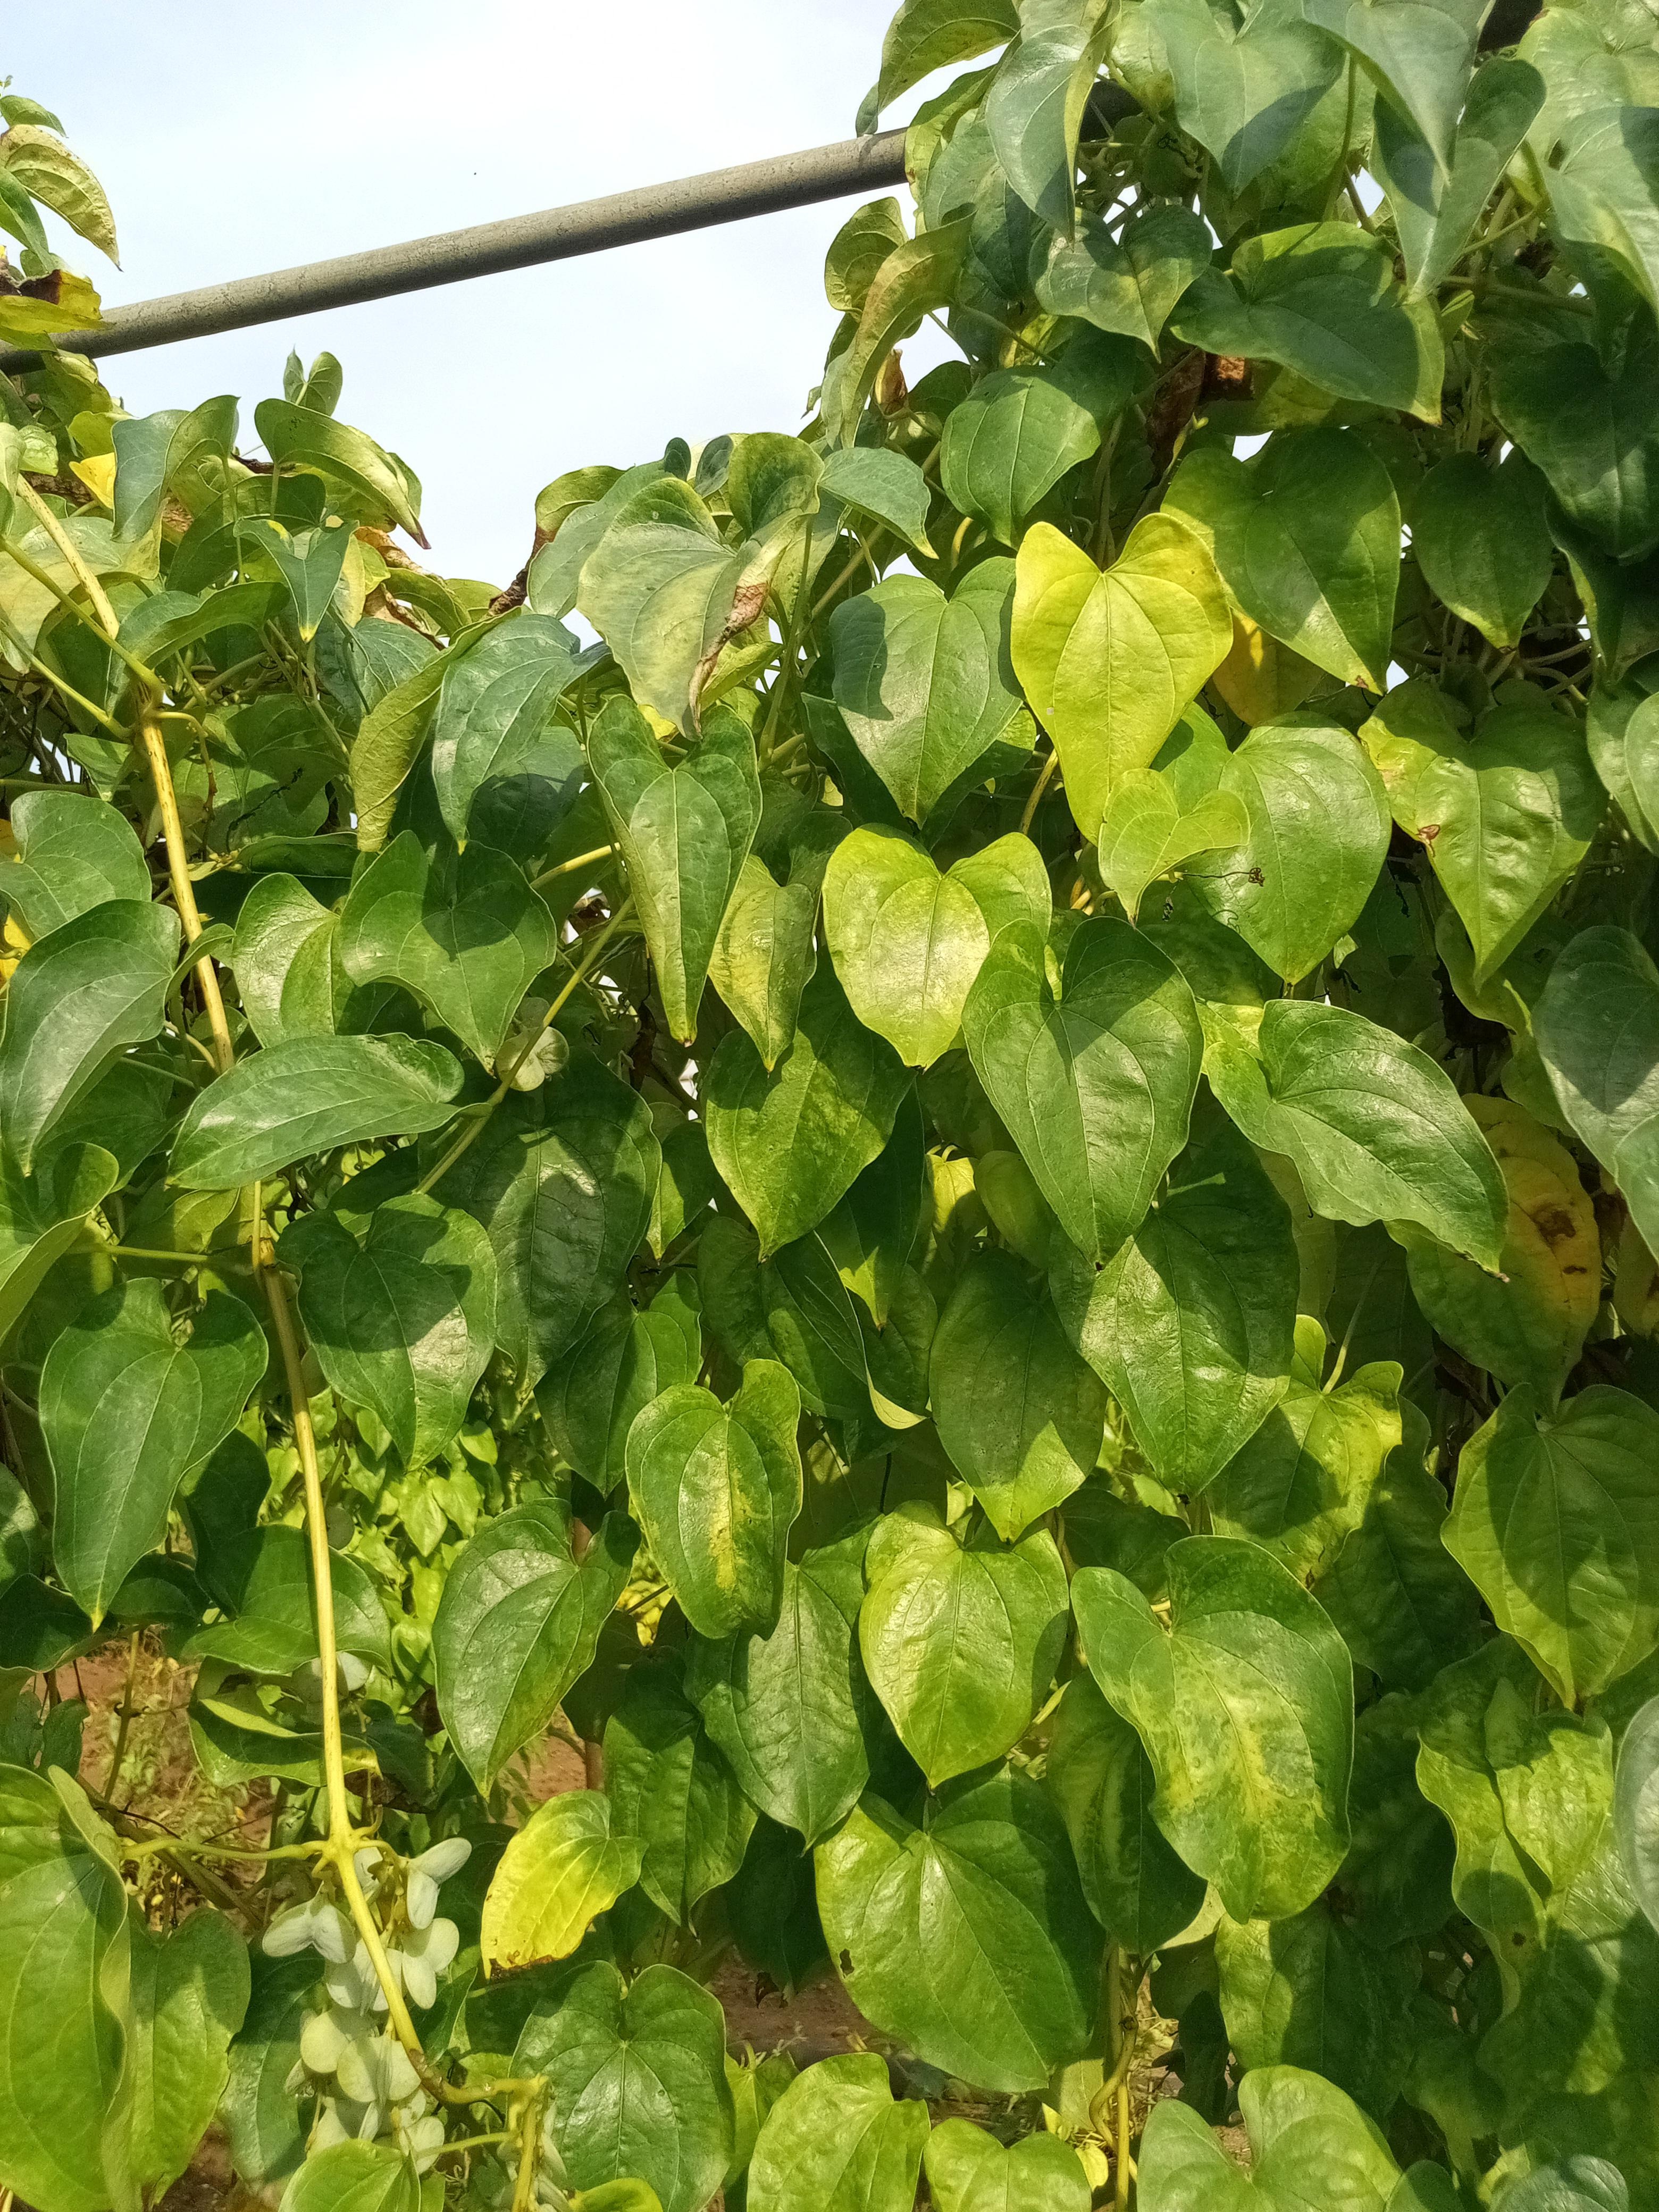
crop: yam
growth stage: maturity
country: Nigeria
